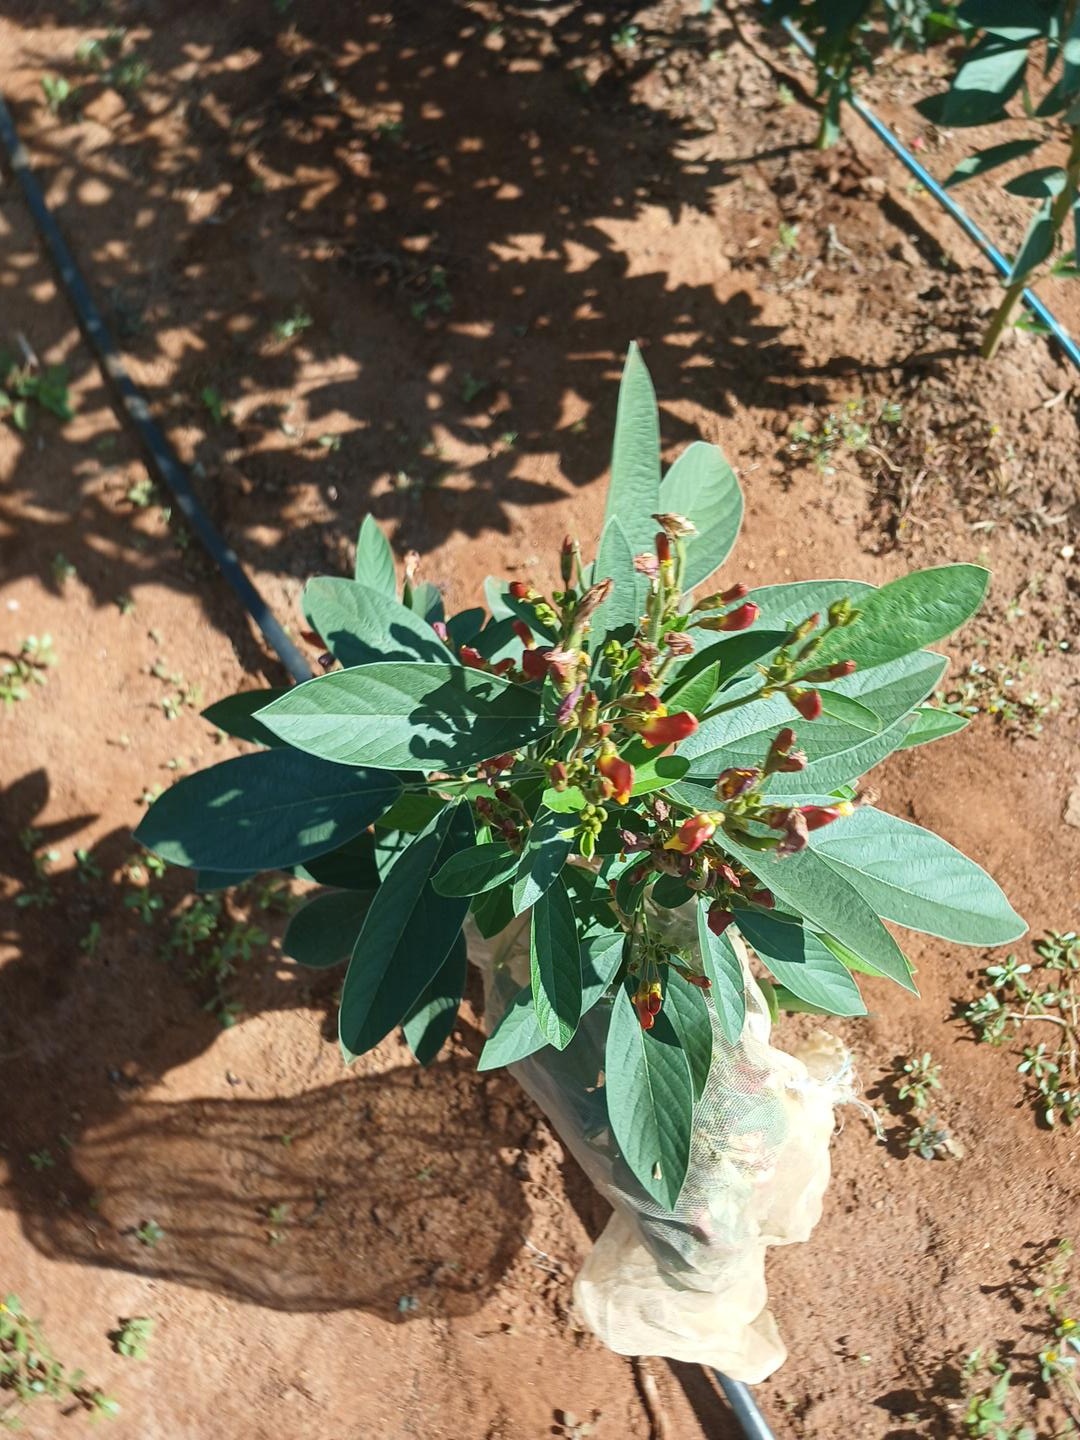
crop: pigeonpea
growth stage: development pod
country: Kenya
